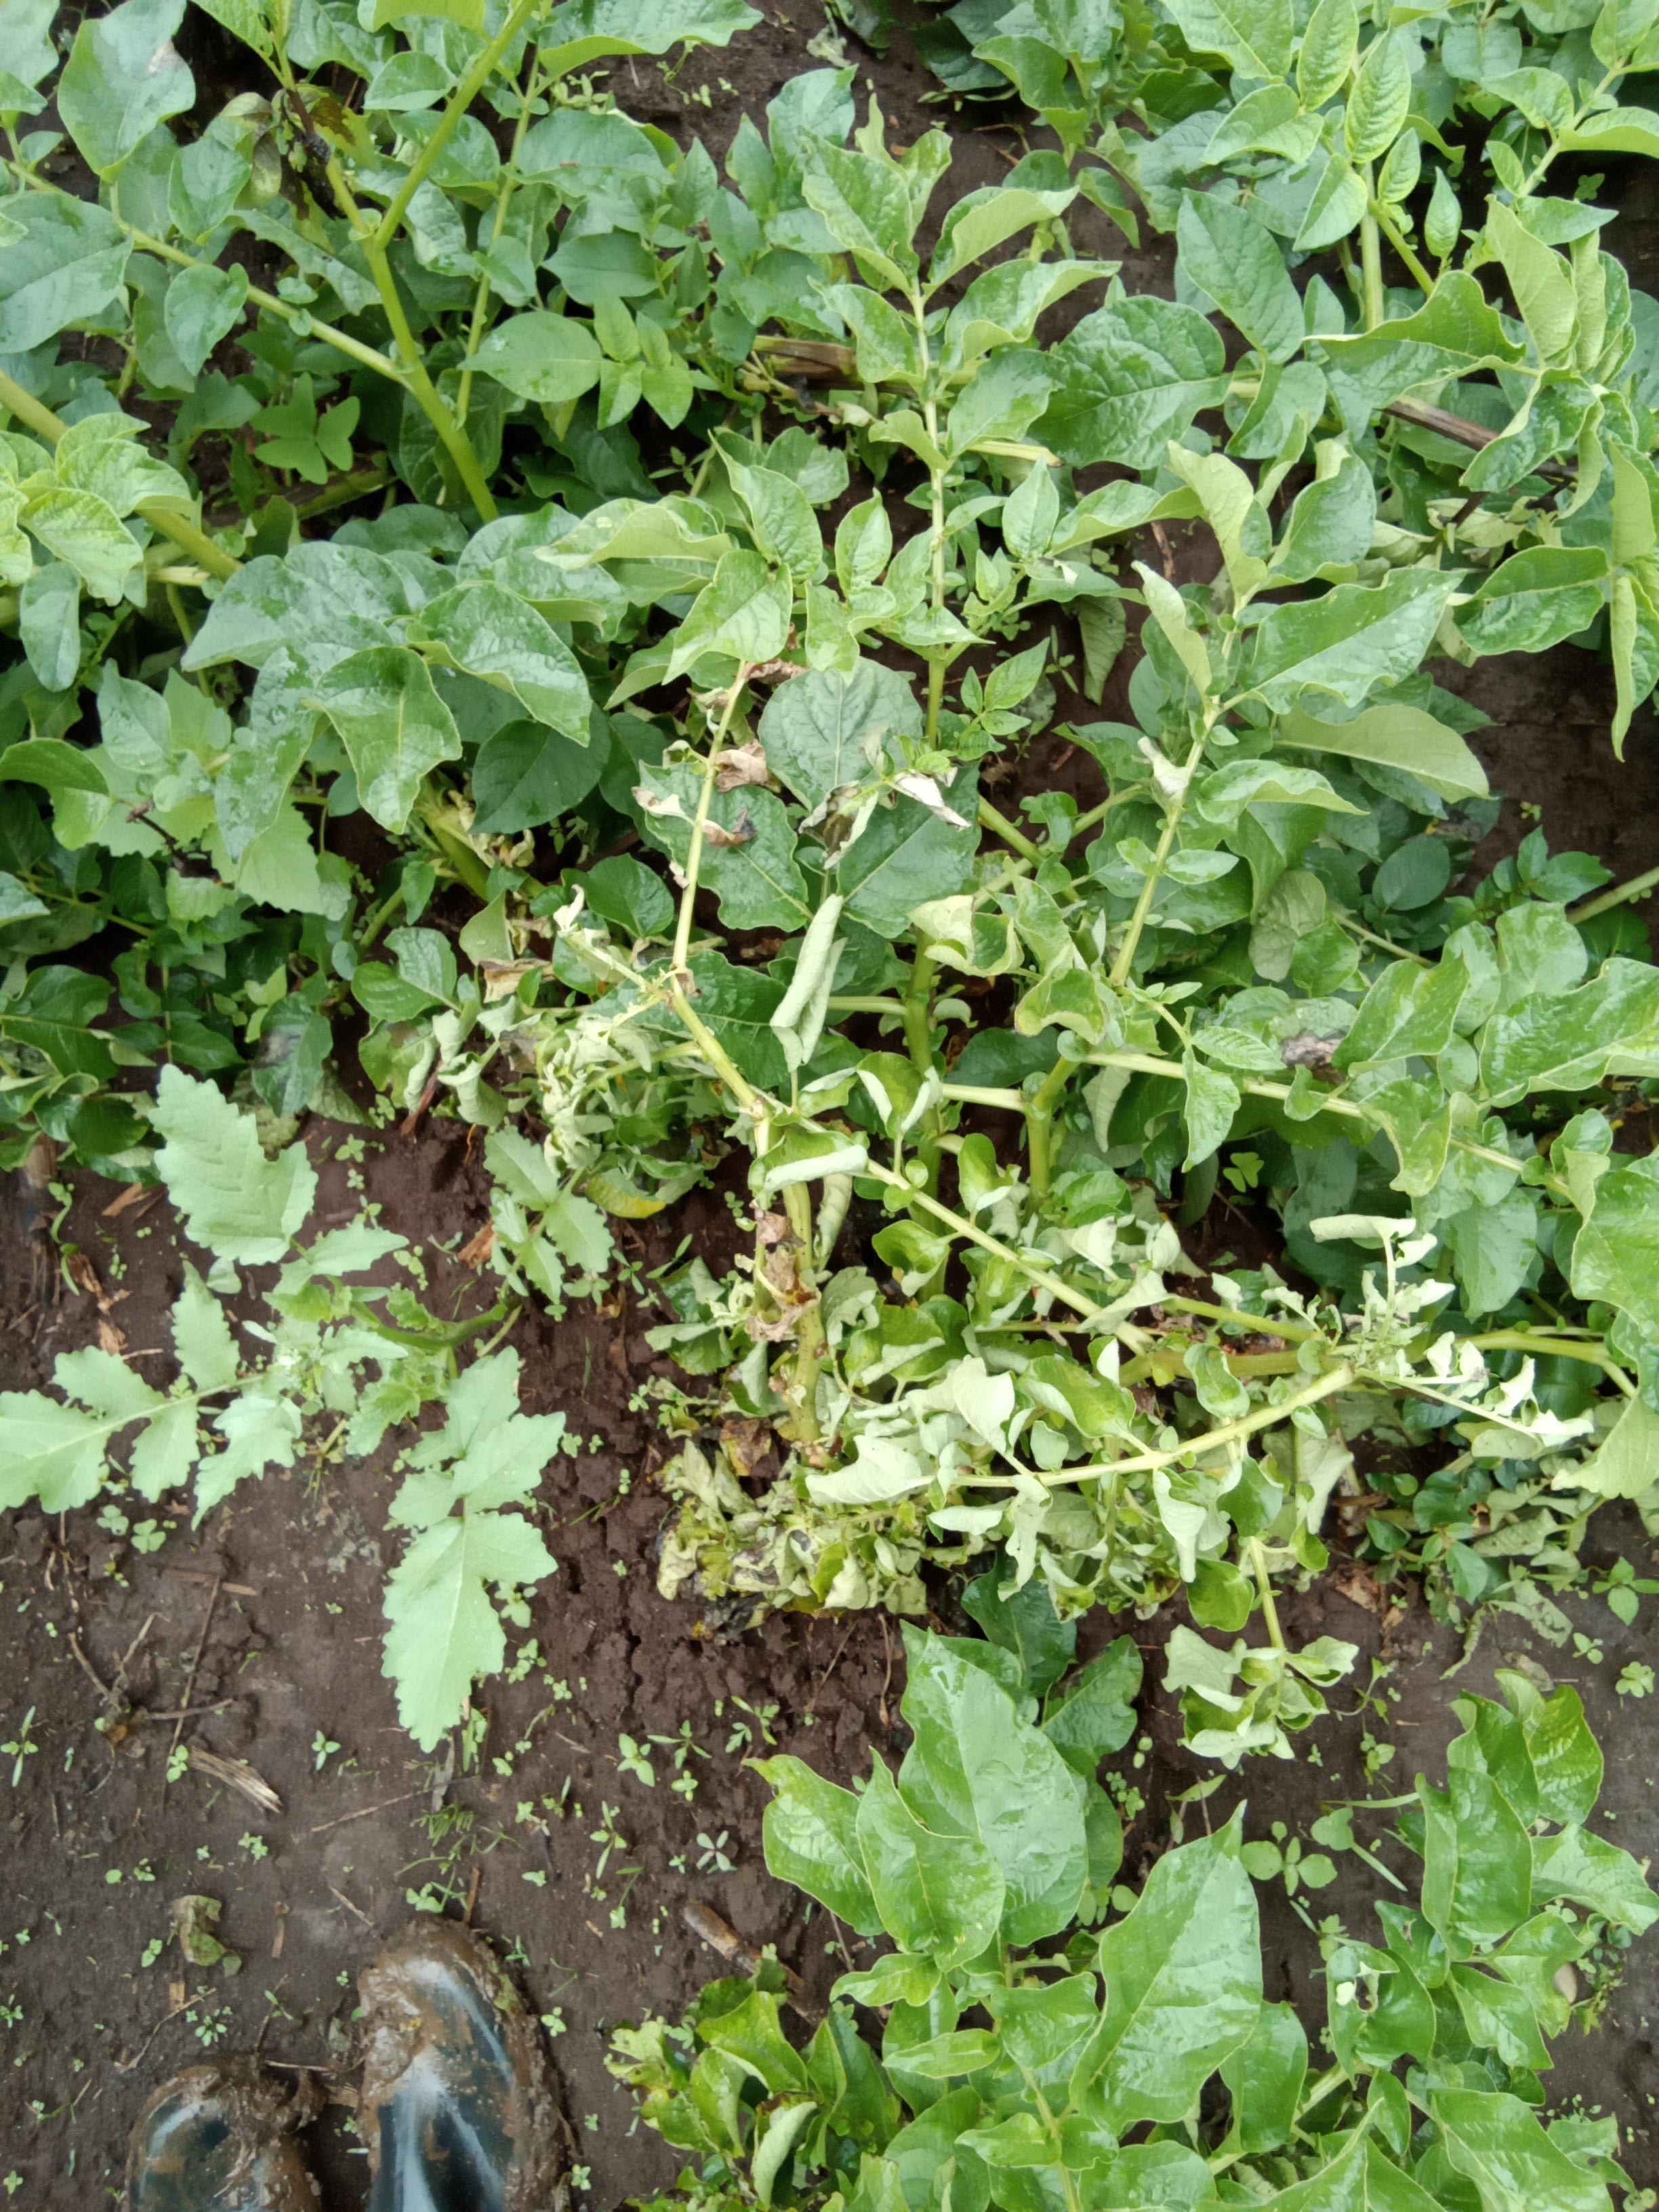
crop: potato
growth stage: vegetative
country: Kenya
